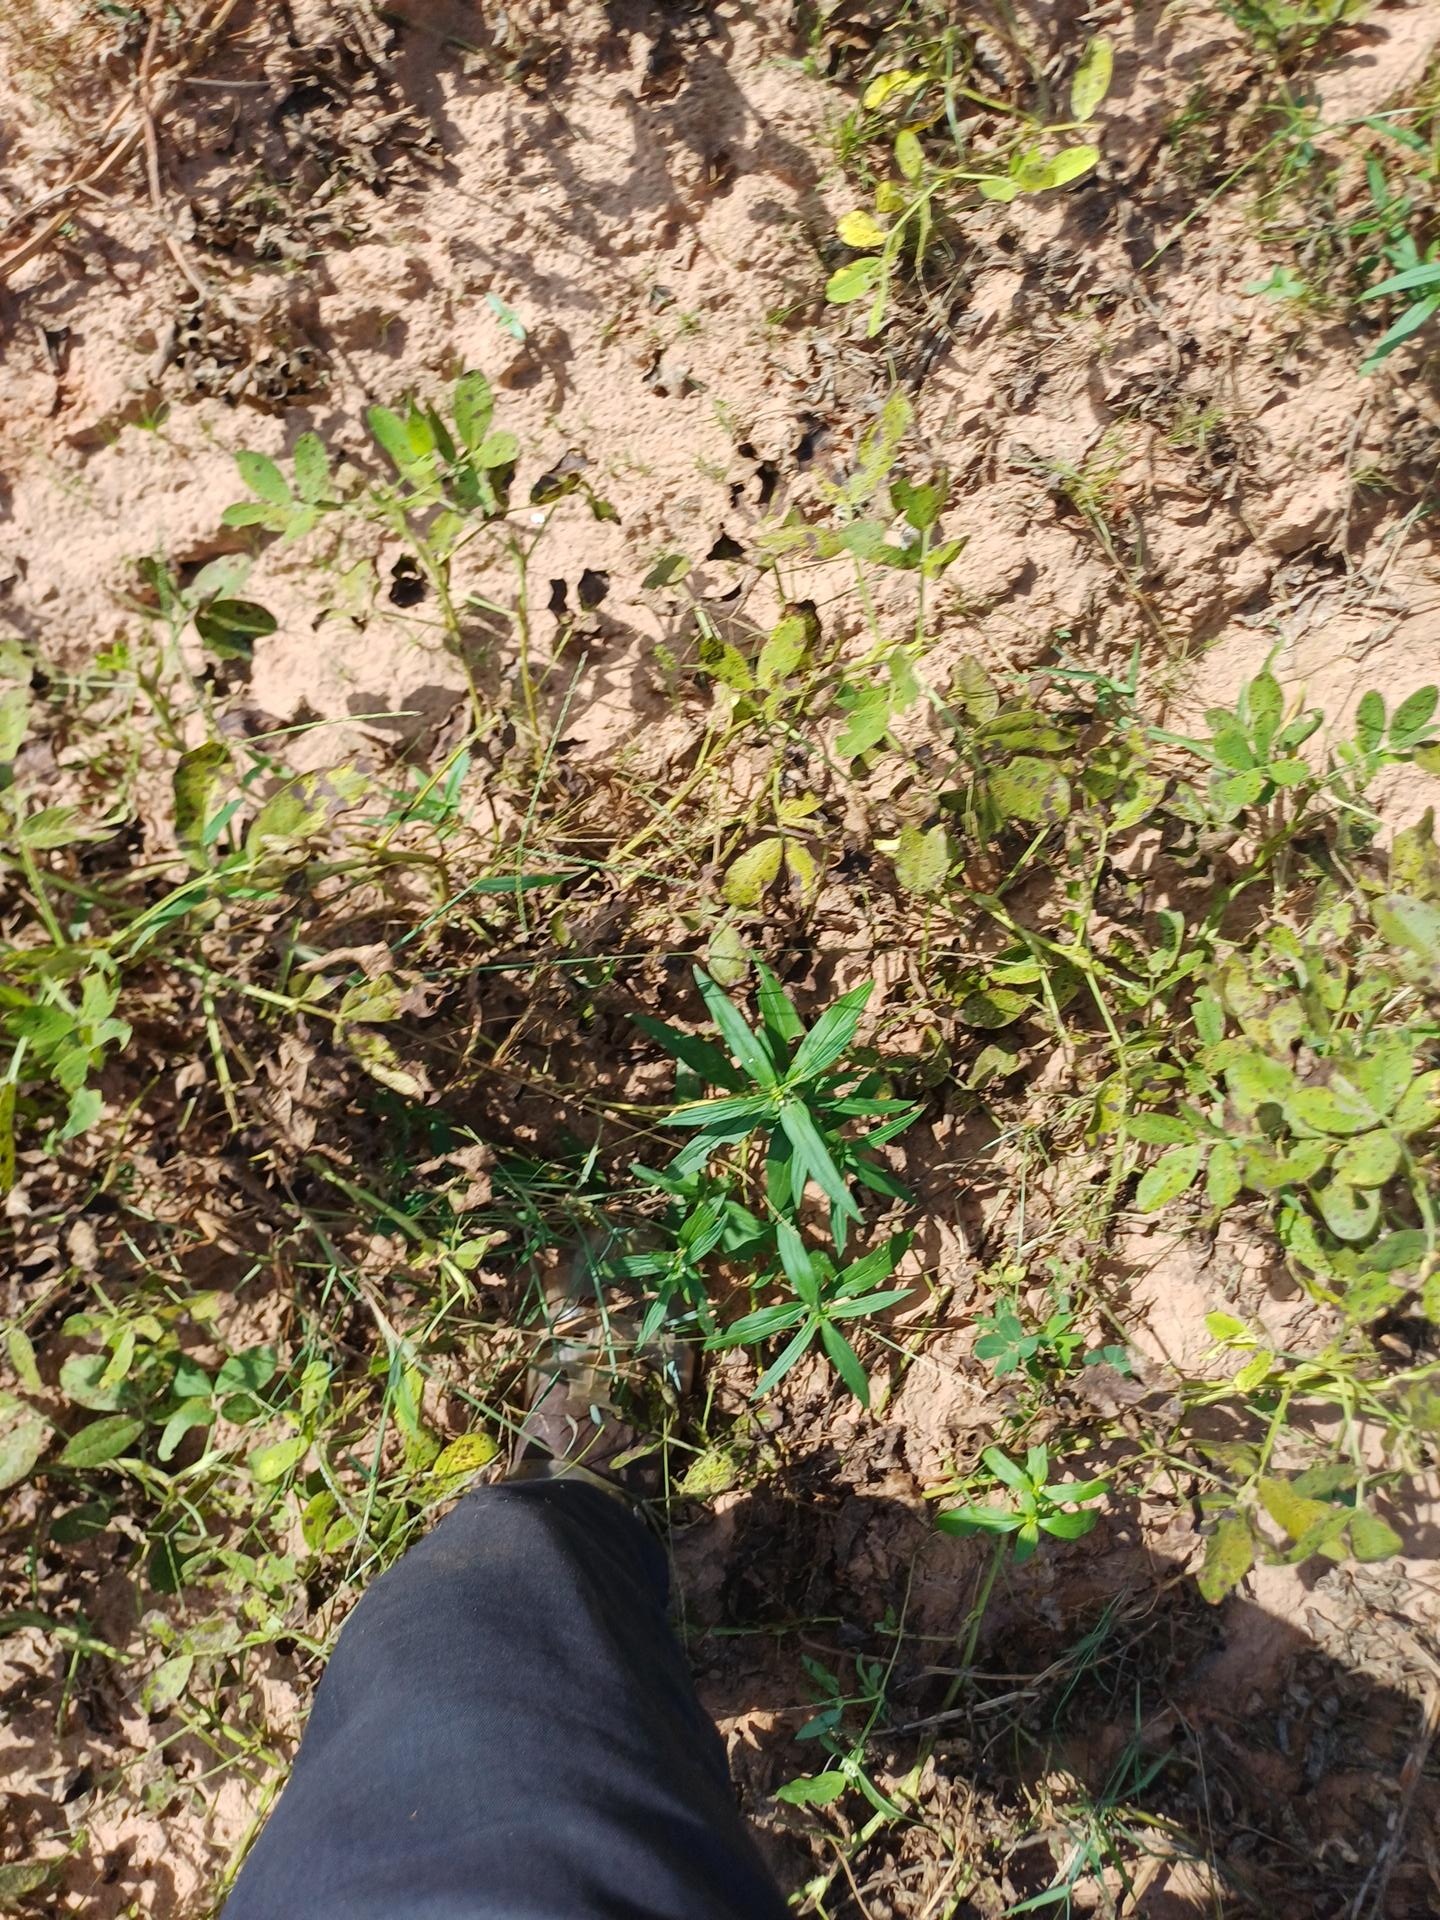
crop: groundnut
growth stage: flowering
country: Senegal
